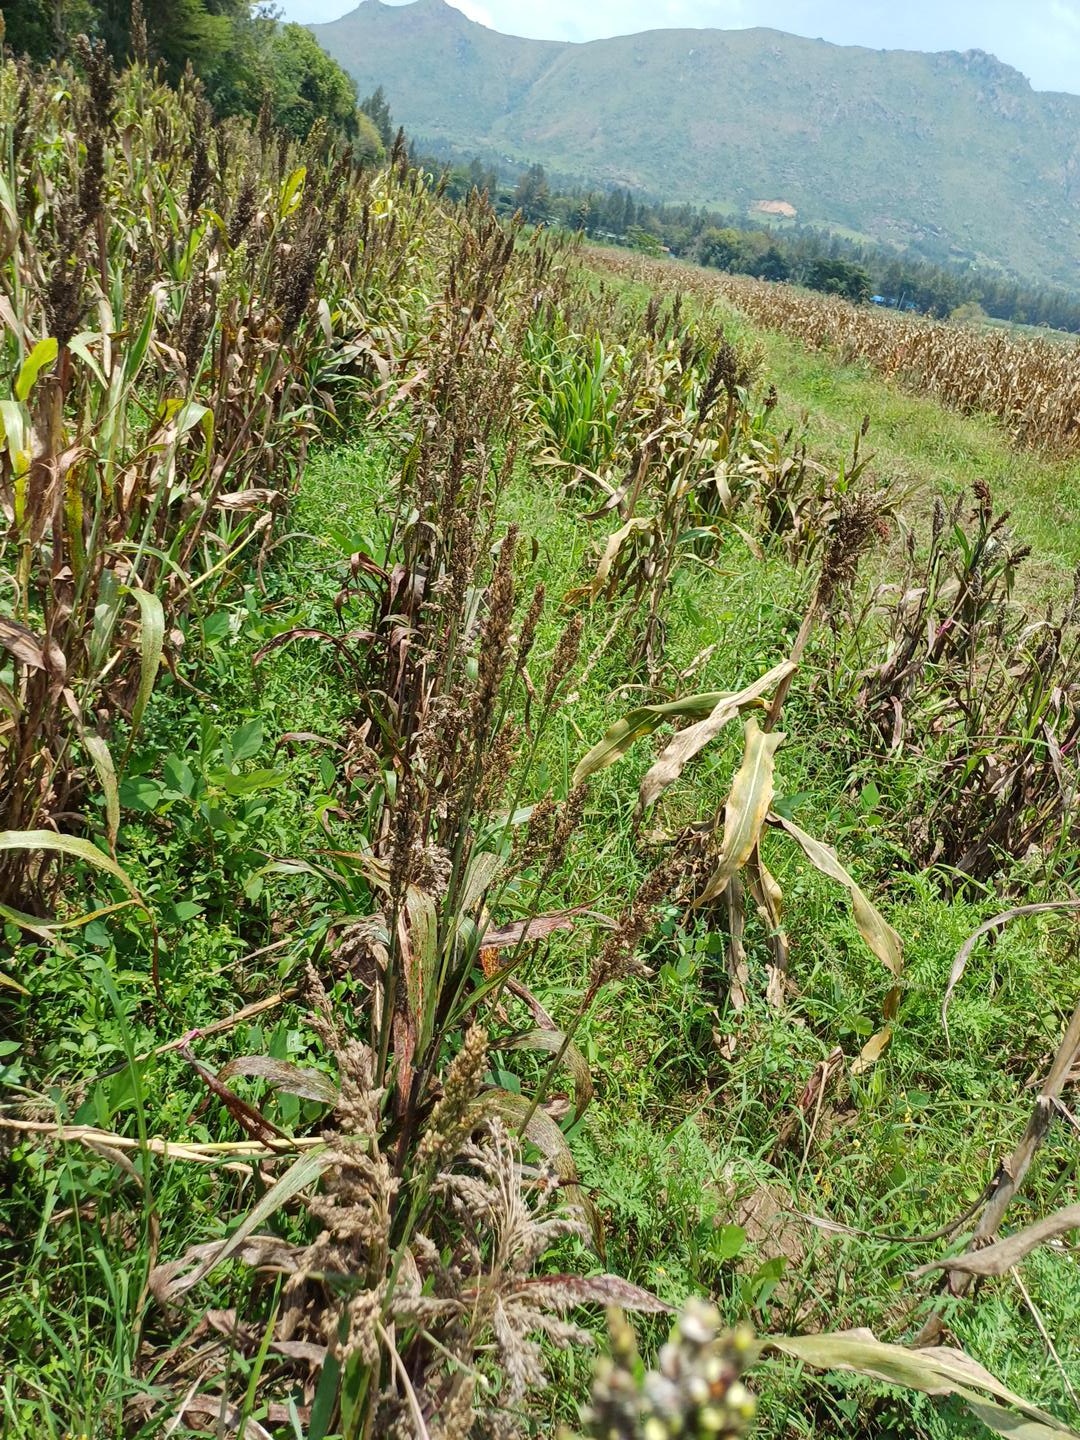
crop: sorghum
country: Kenya
